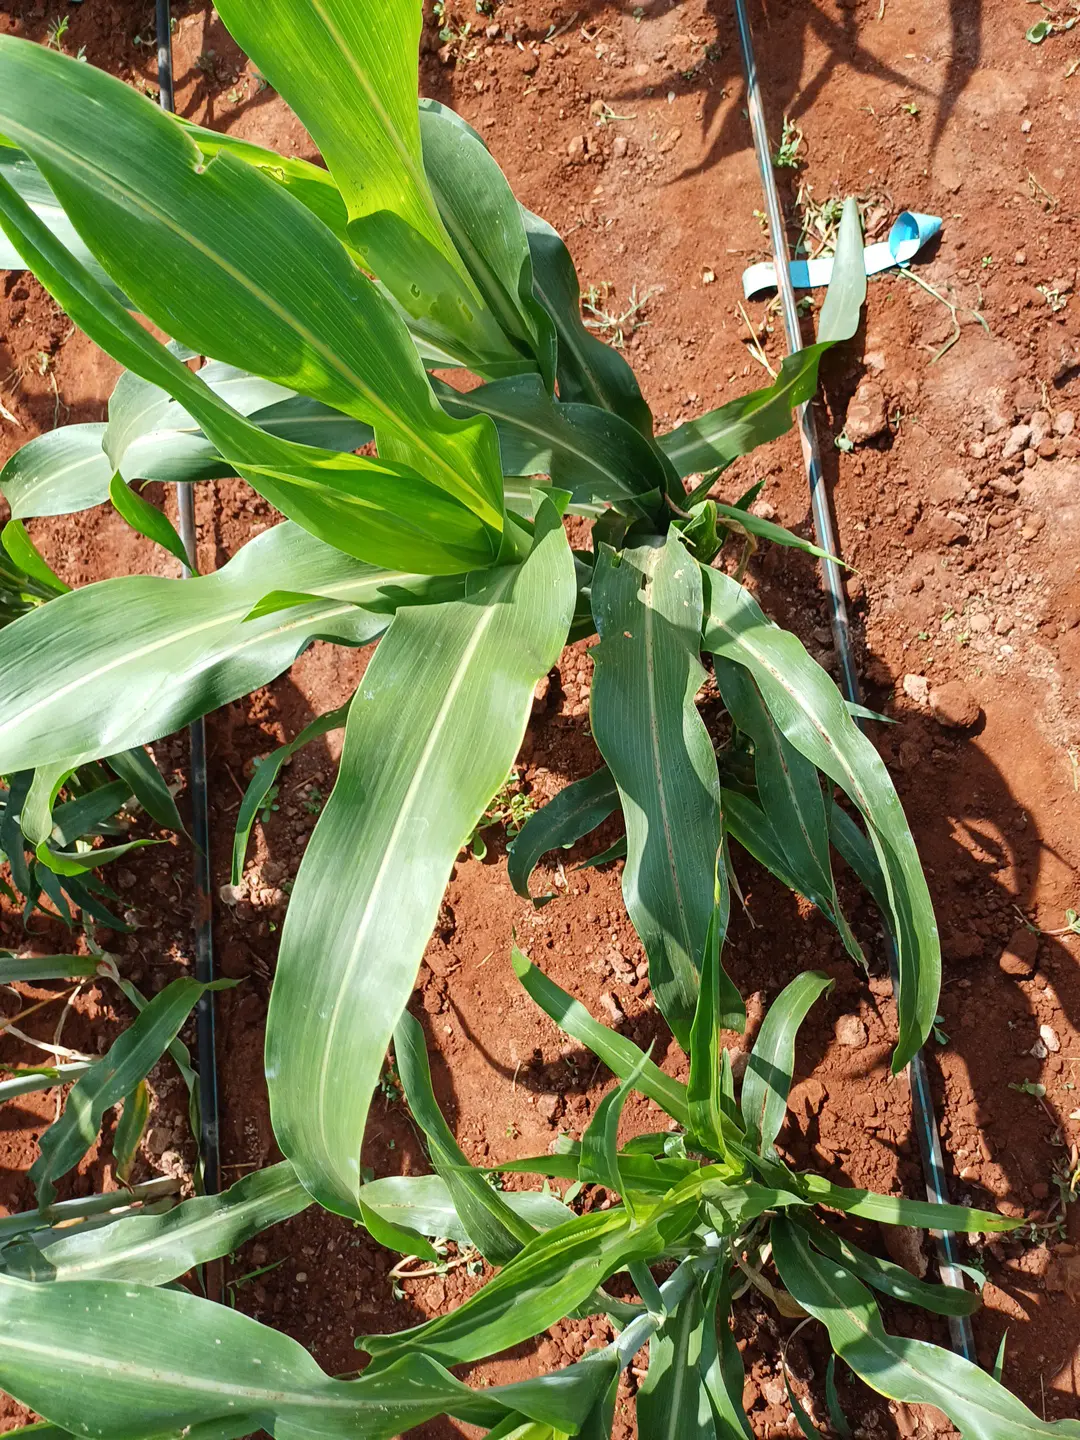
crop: sorghum
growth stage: vegetative
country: Kenya
